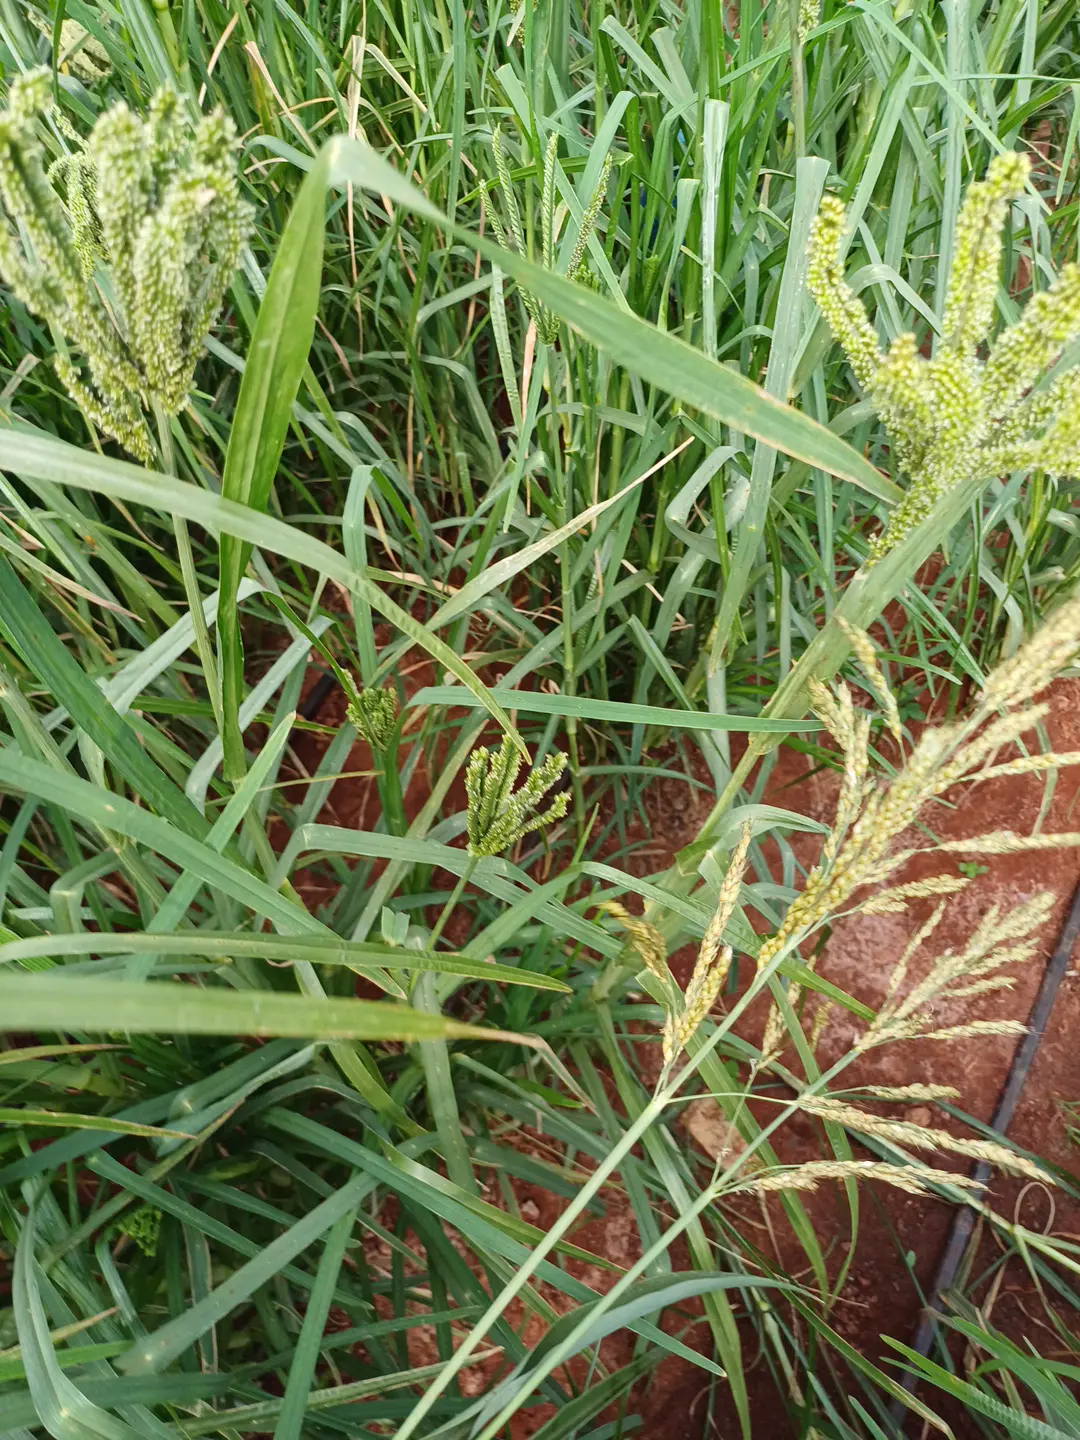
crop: finger millet
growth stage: filling grain
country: Kenya
